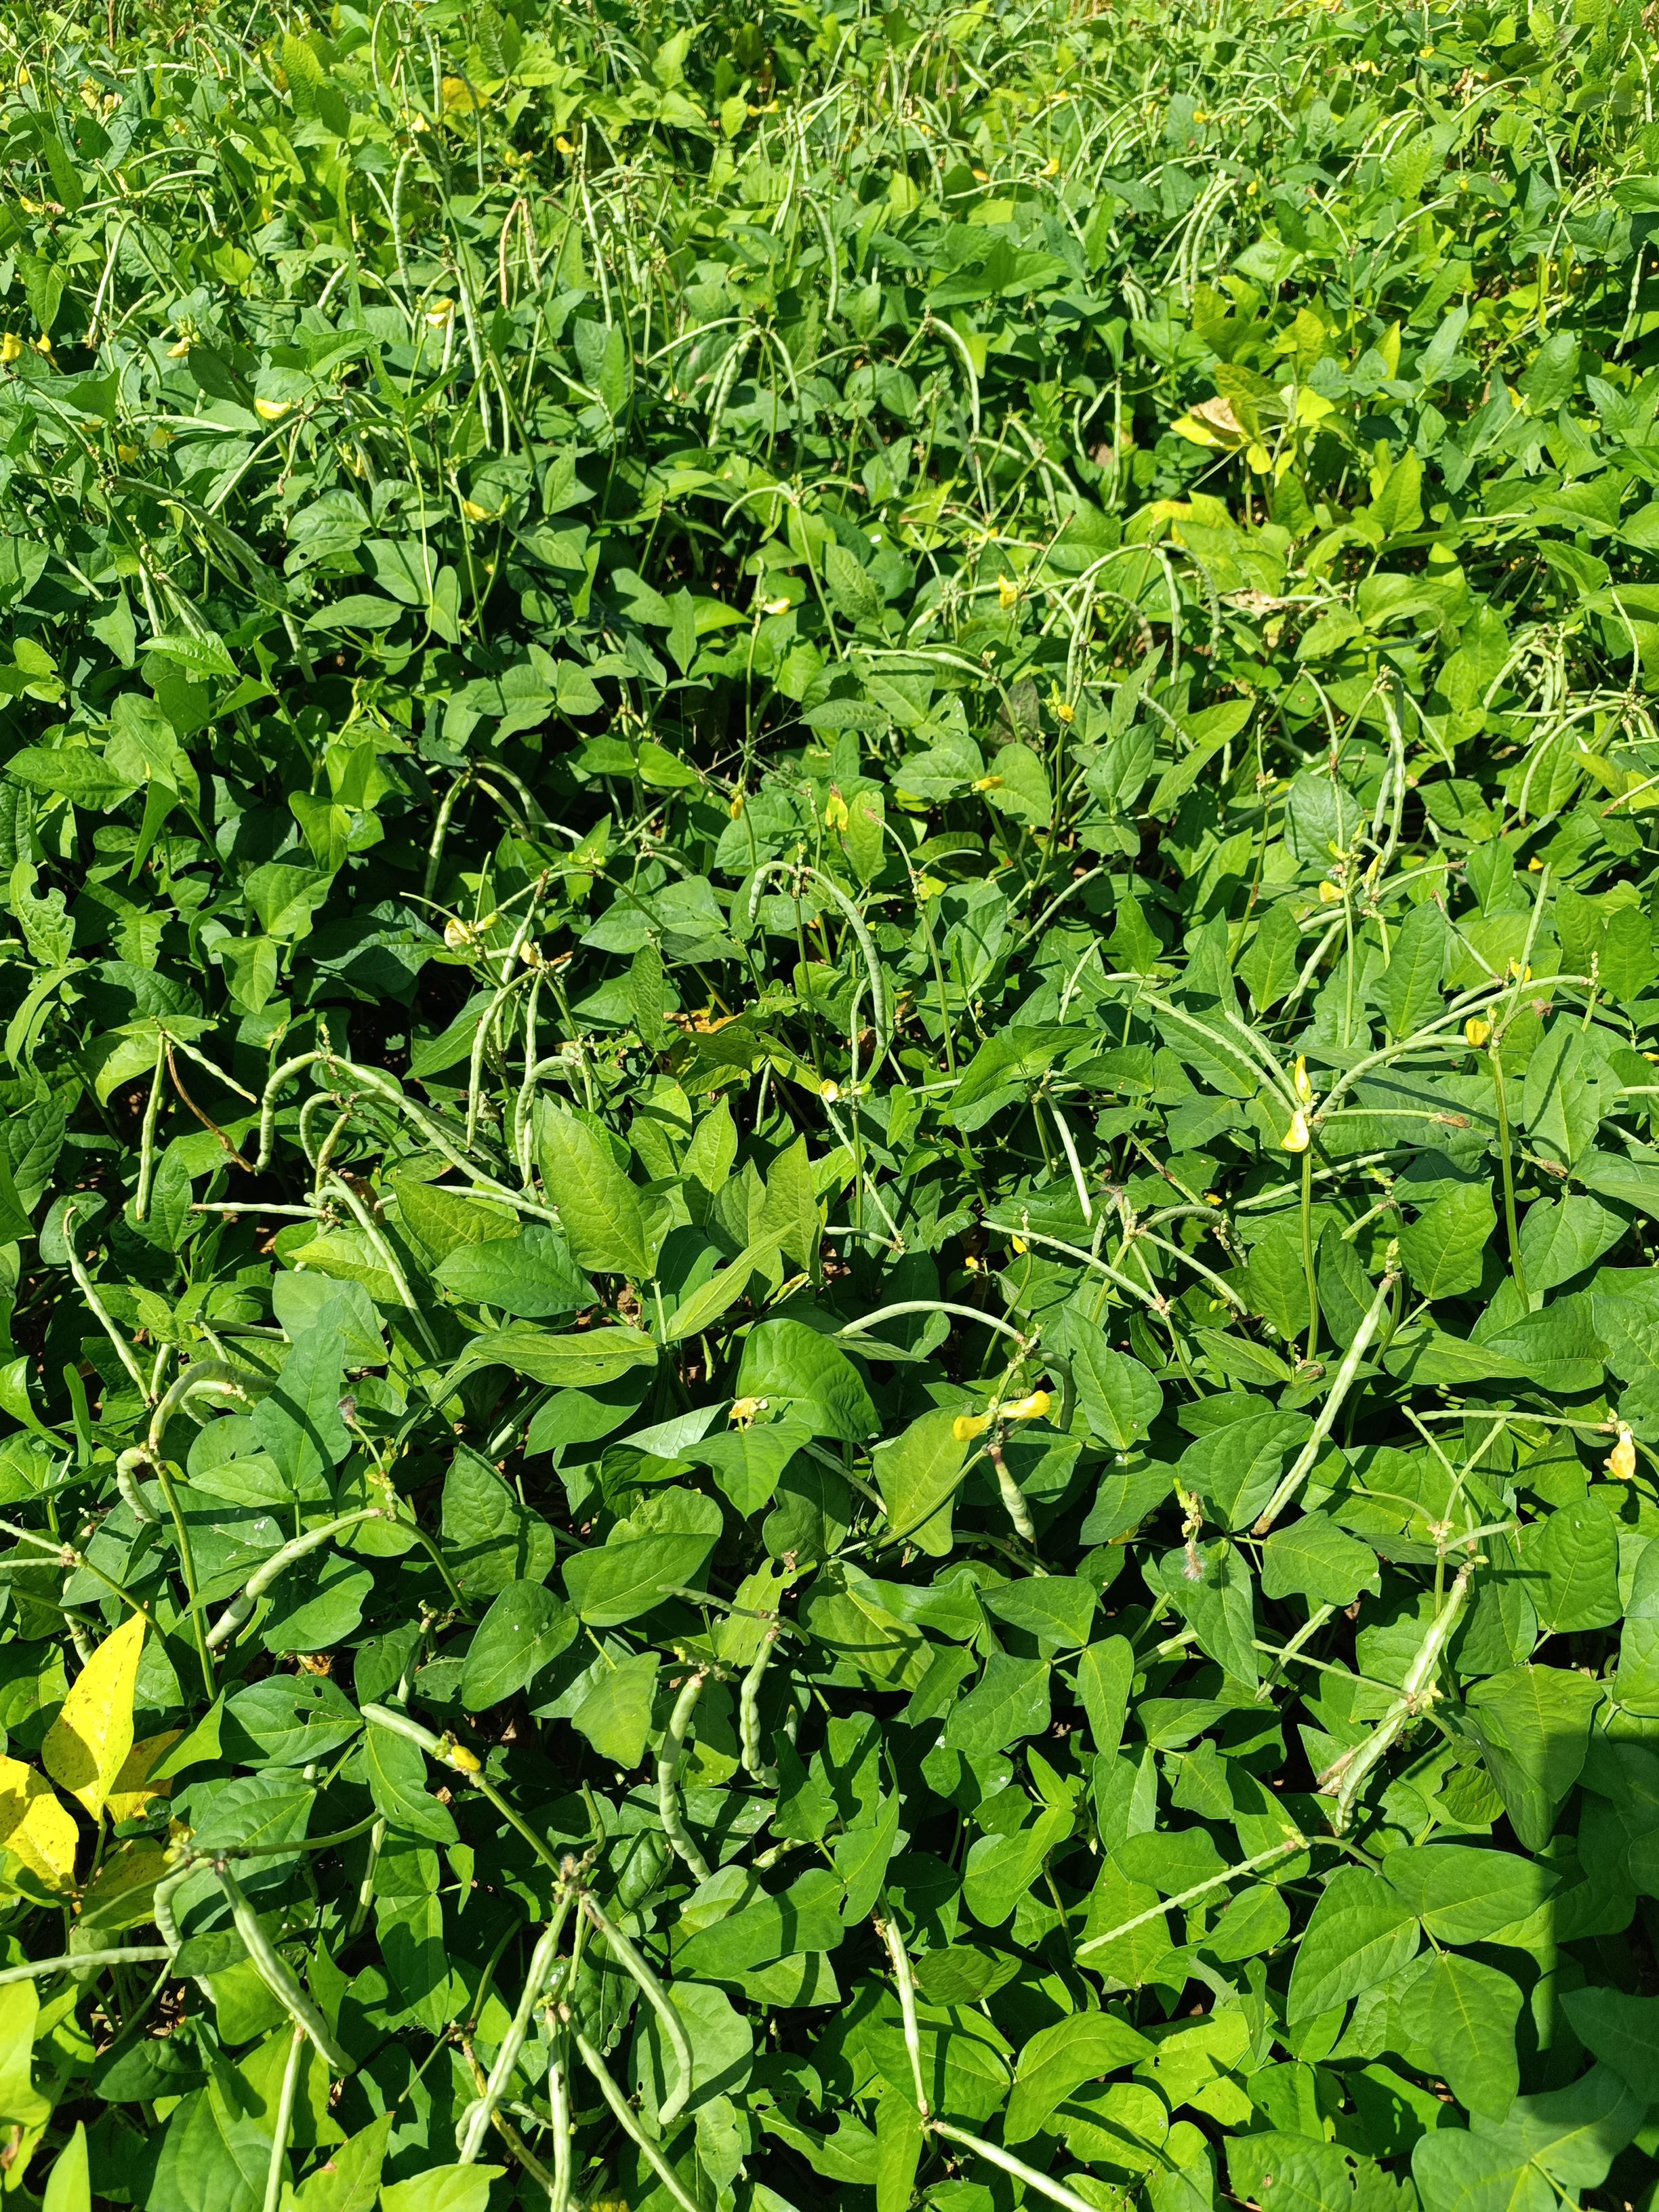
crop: cowpea
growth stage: maturity
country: Nigeria
